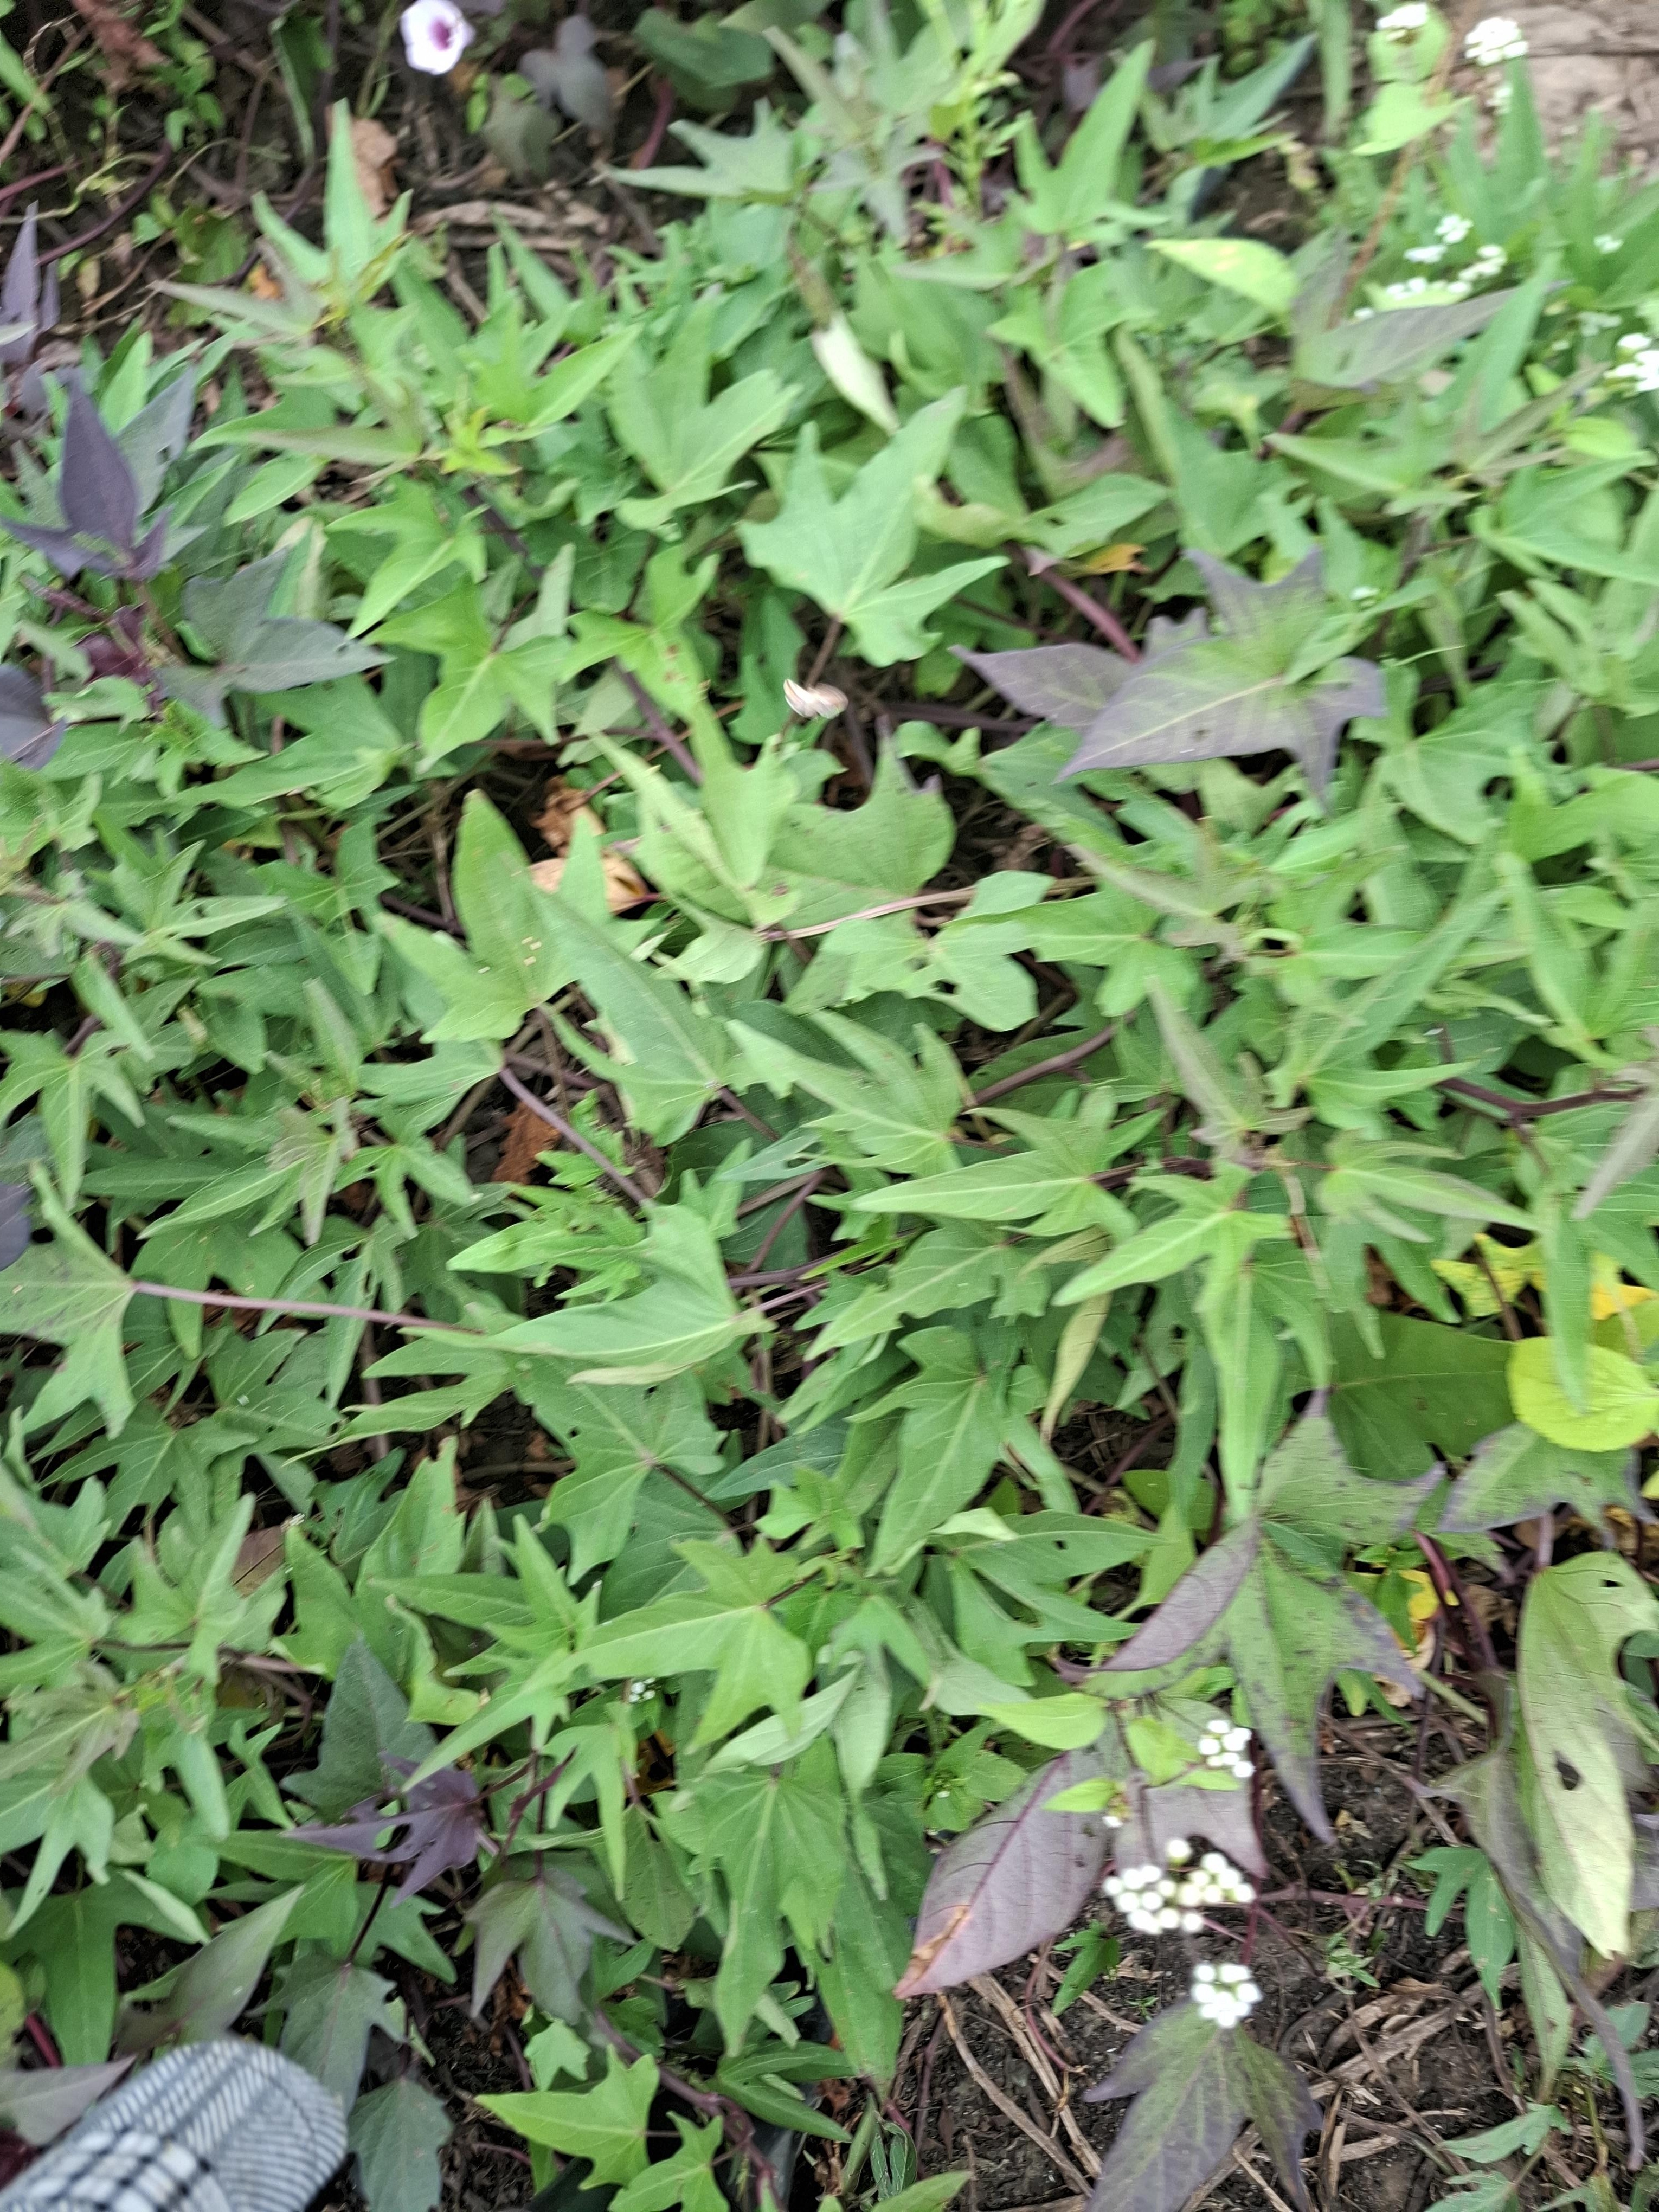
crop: sweet potato
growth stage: flowering
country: Tanzania
